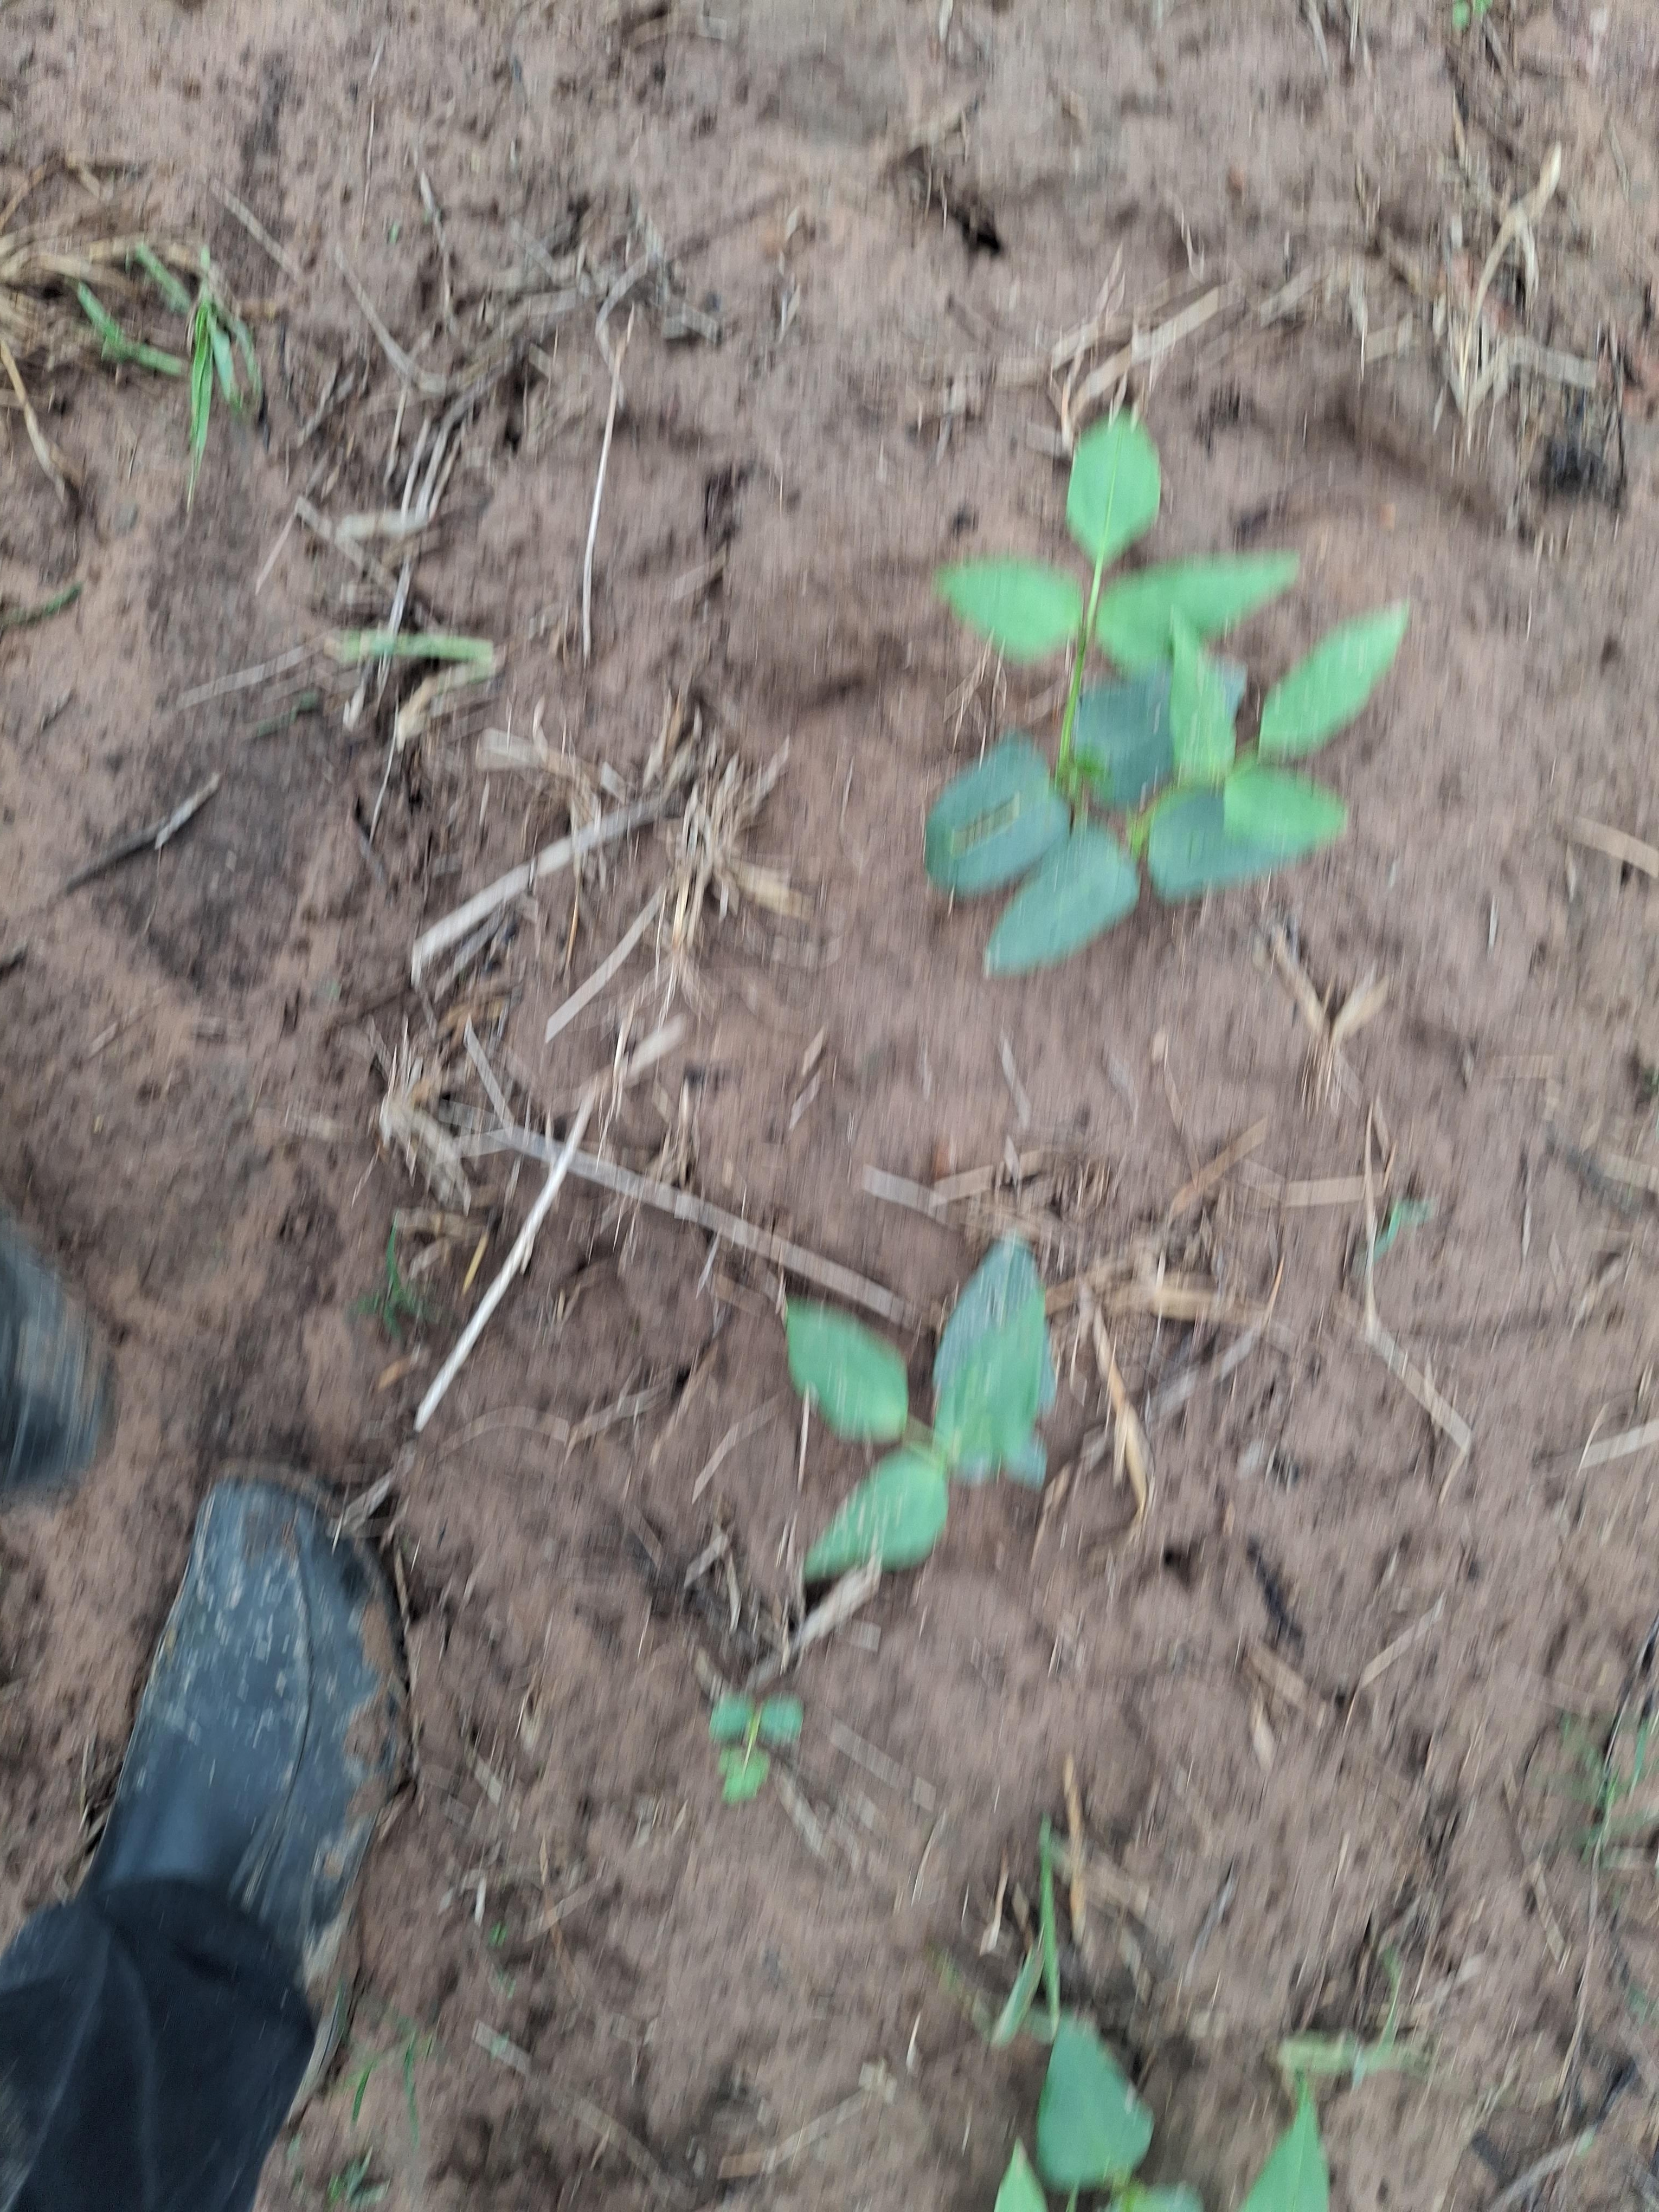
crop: cowpea
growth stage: emergence
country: Nigeria
